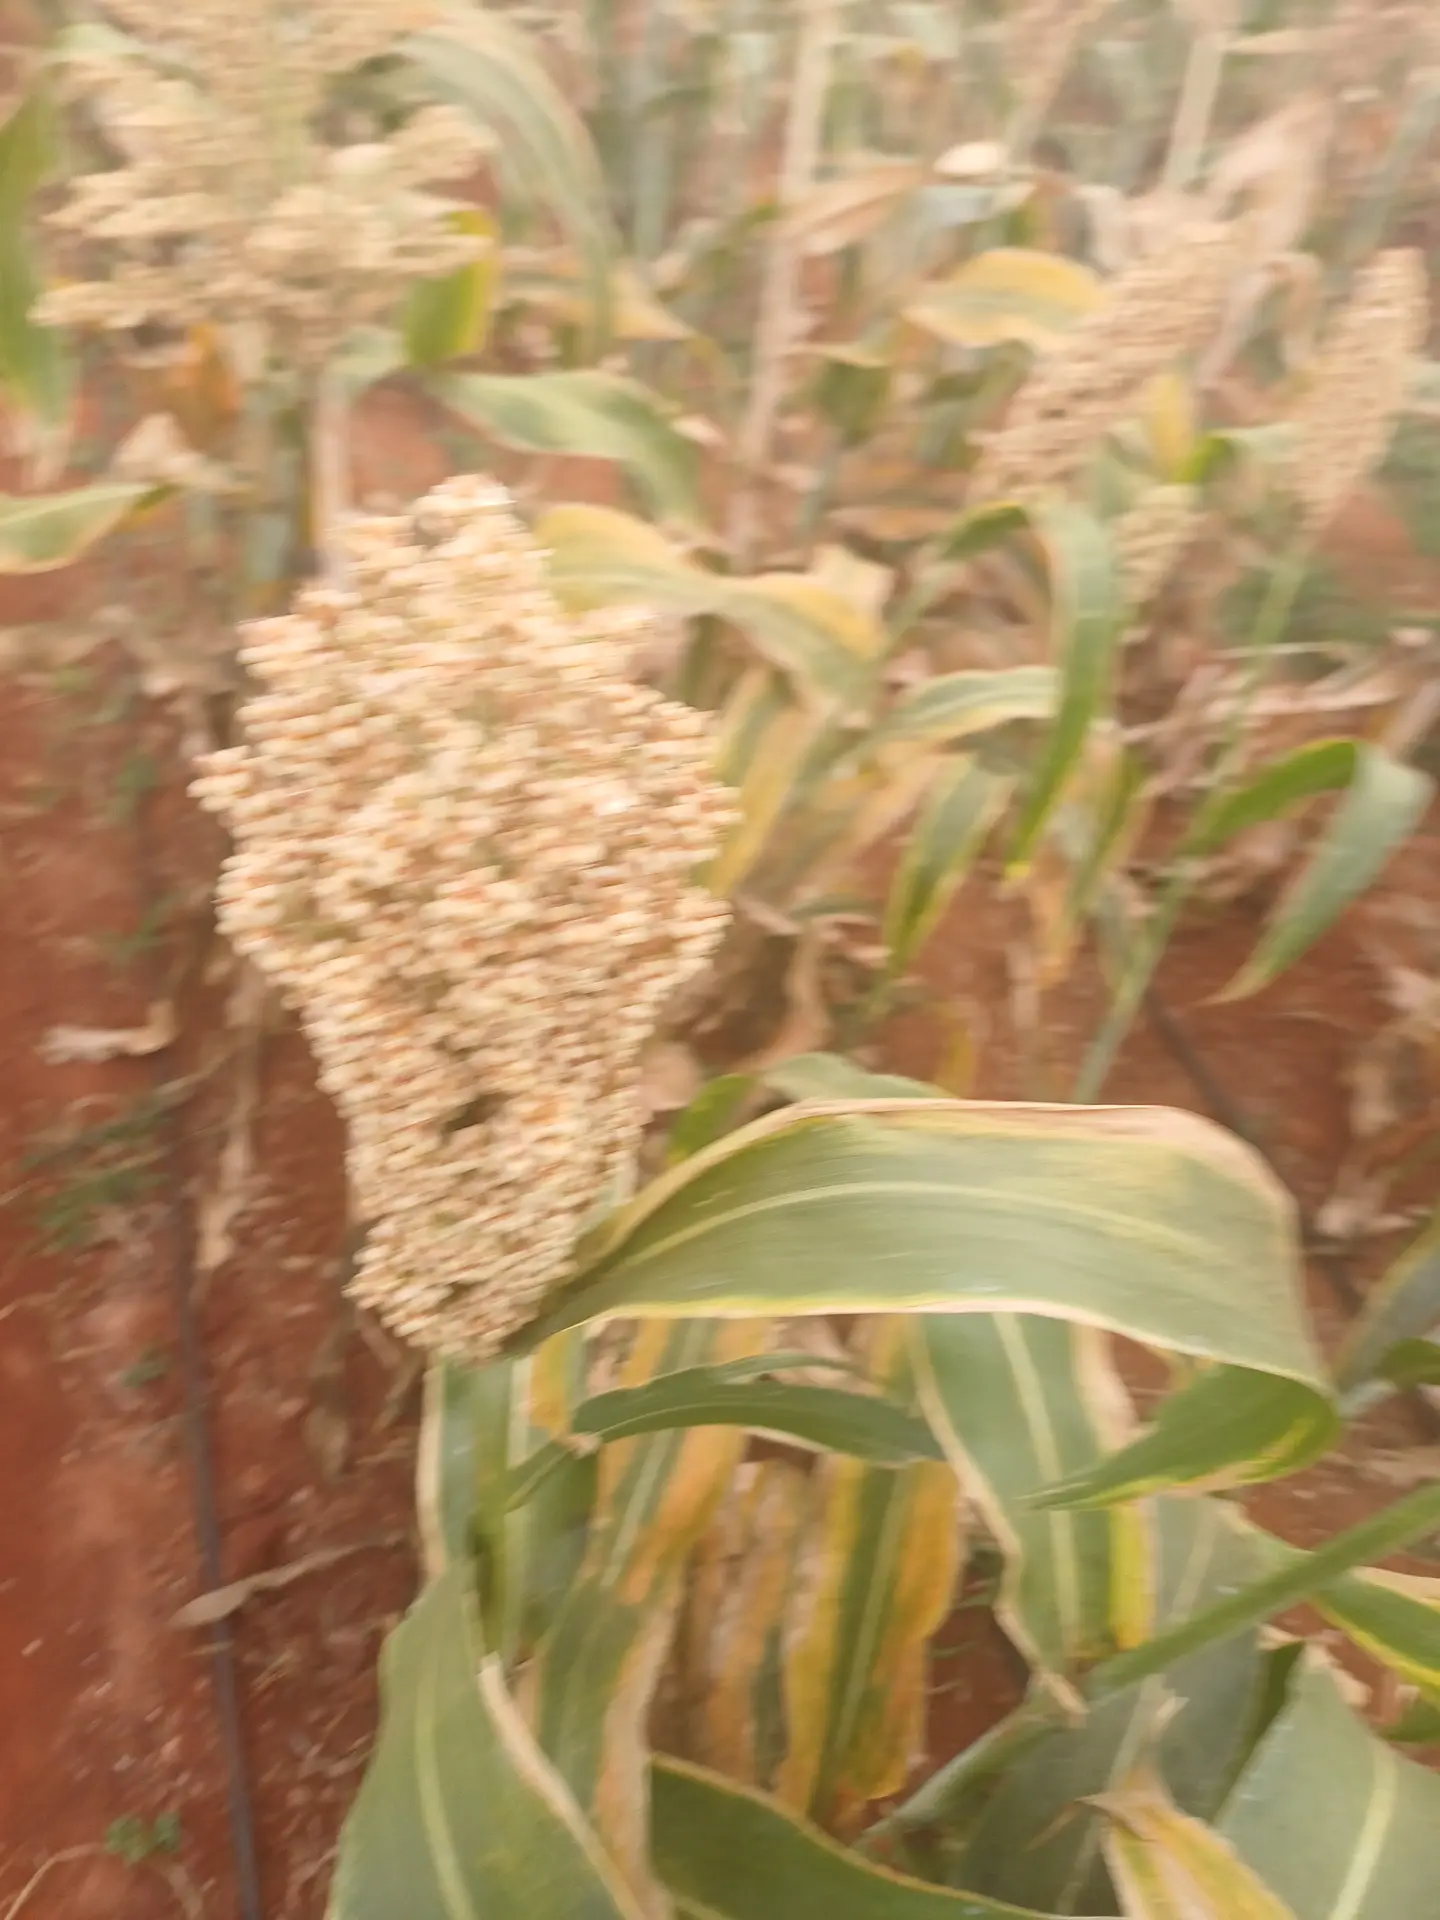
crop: sorghum
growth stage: maturity
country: Kenya
